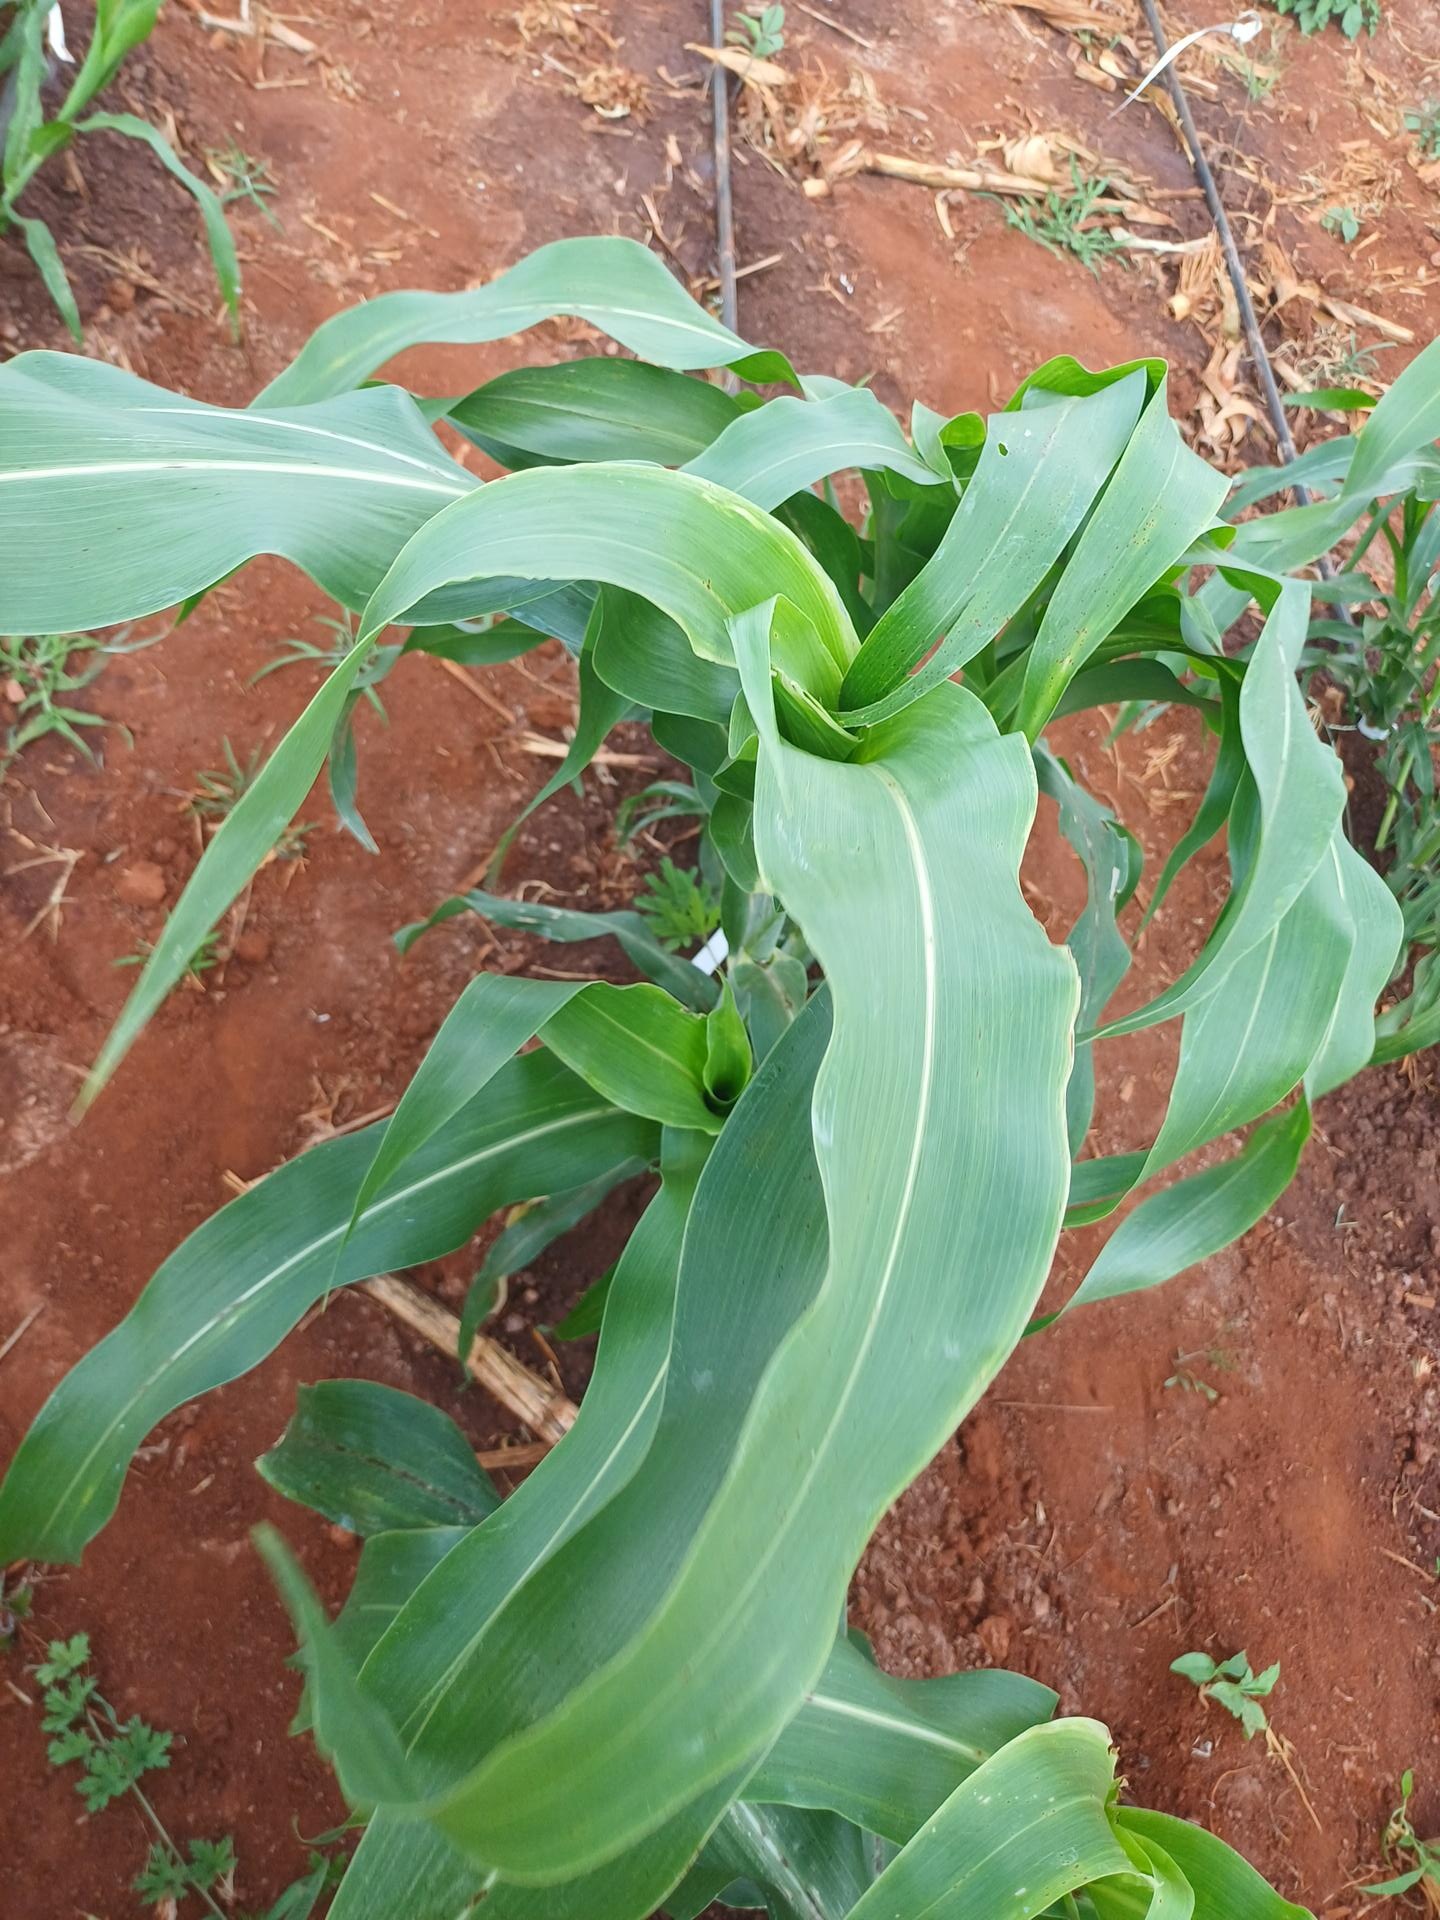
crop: sorghum
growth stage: vegetative
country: Kenya
